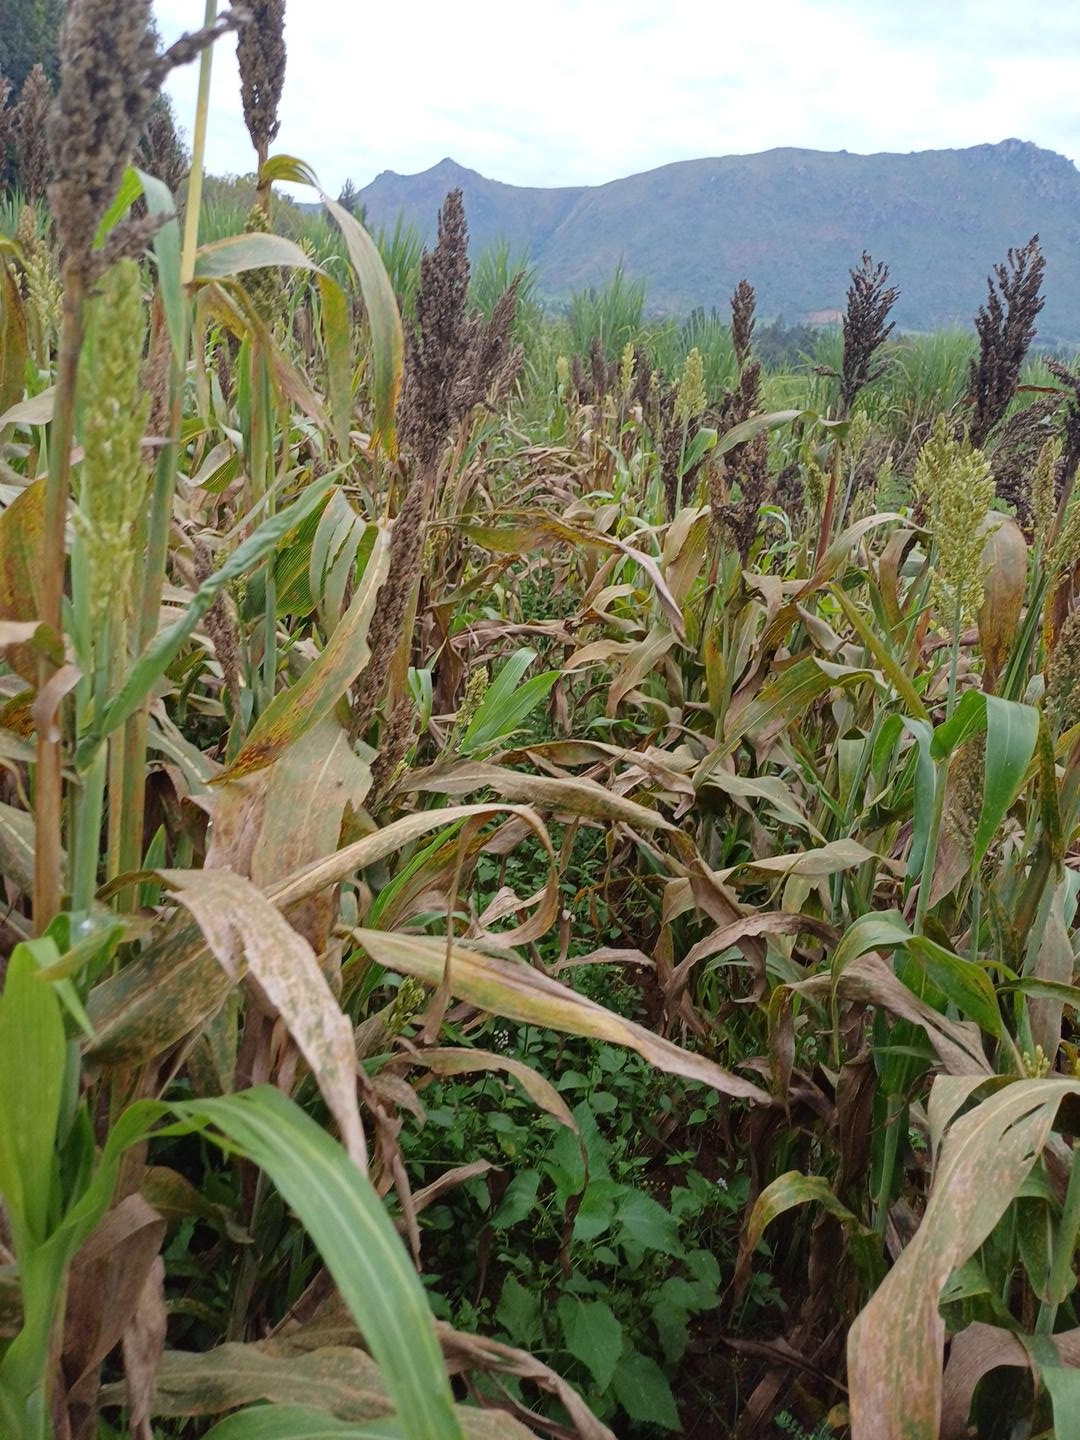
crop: sorghum
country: Kenya
